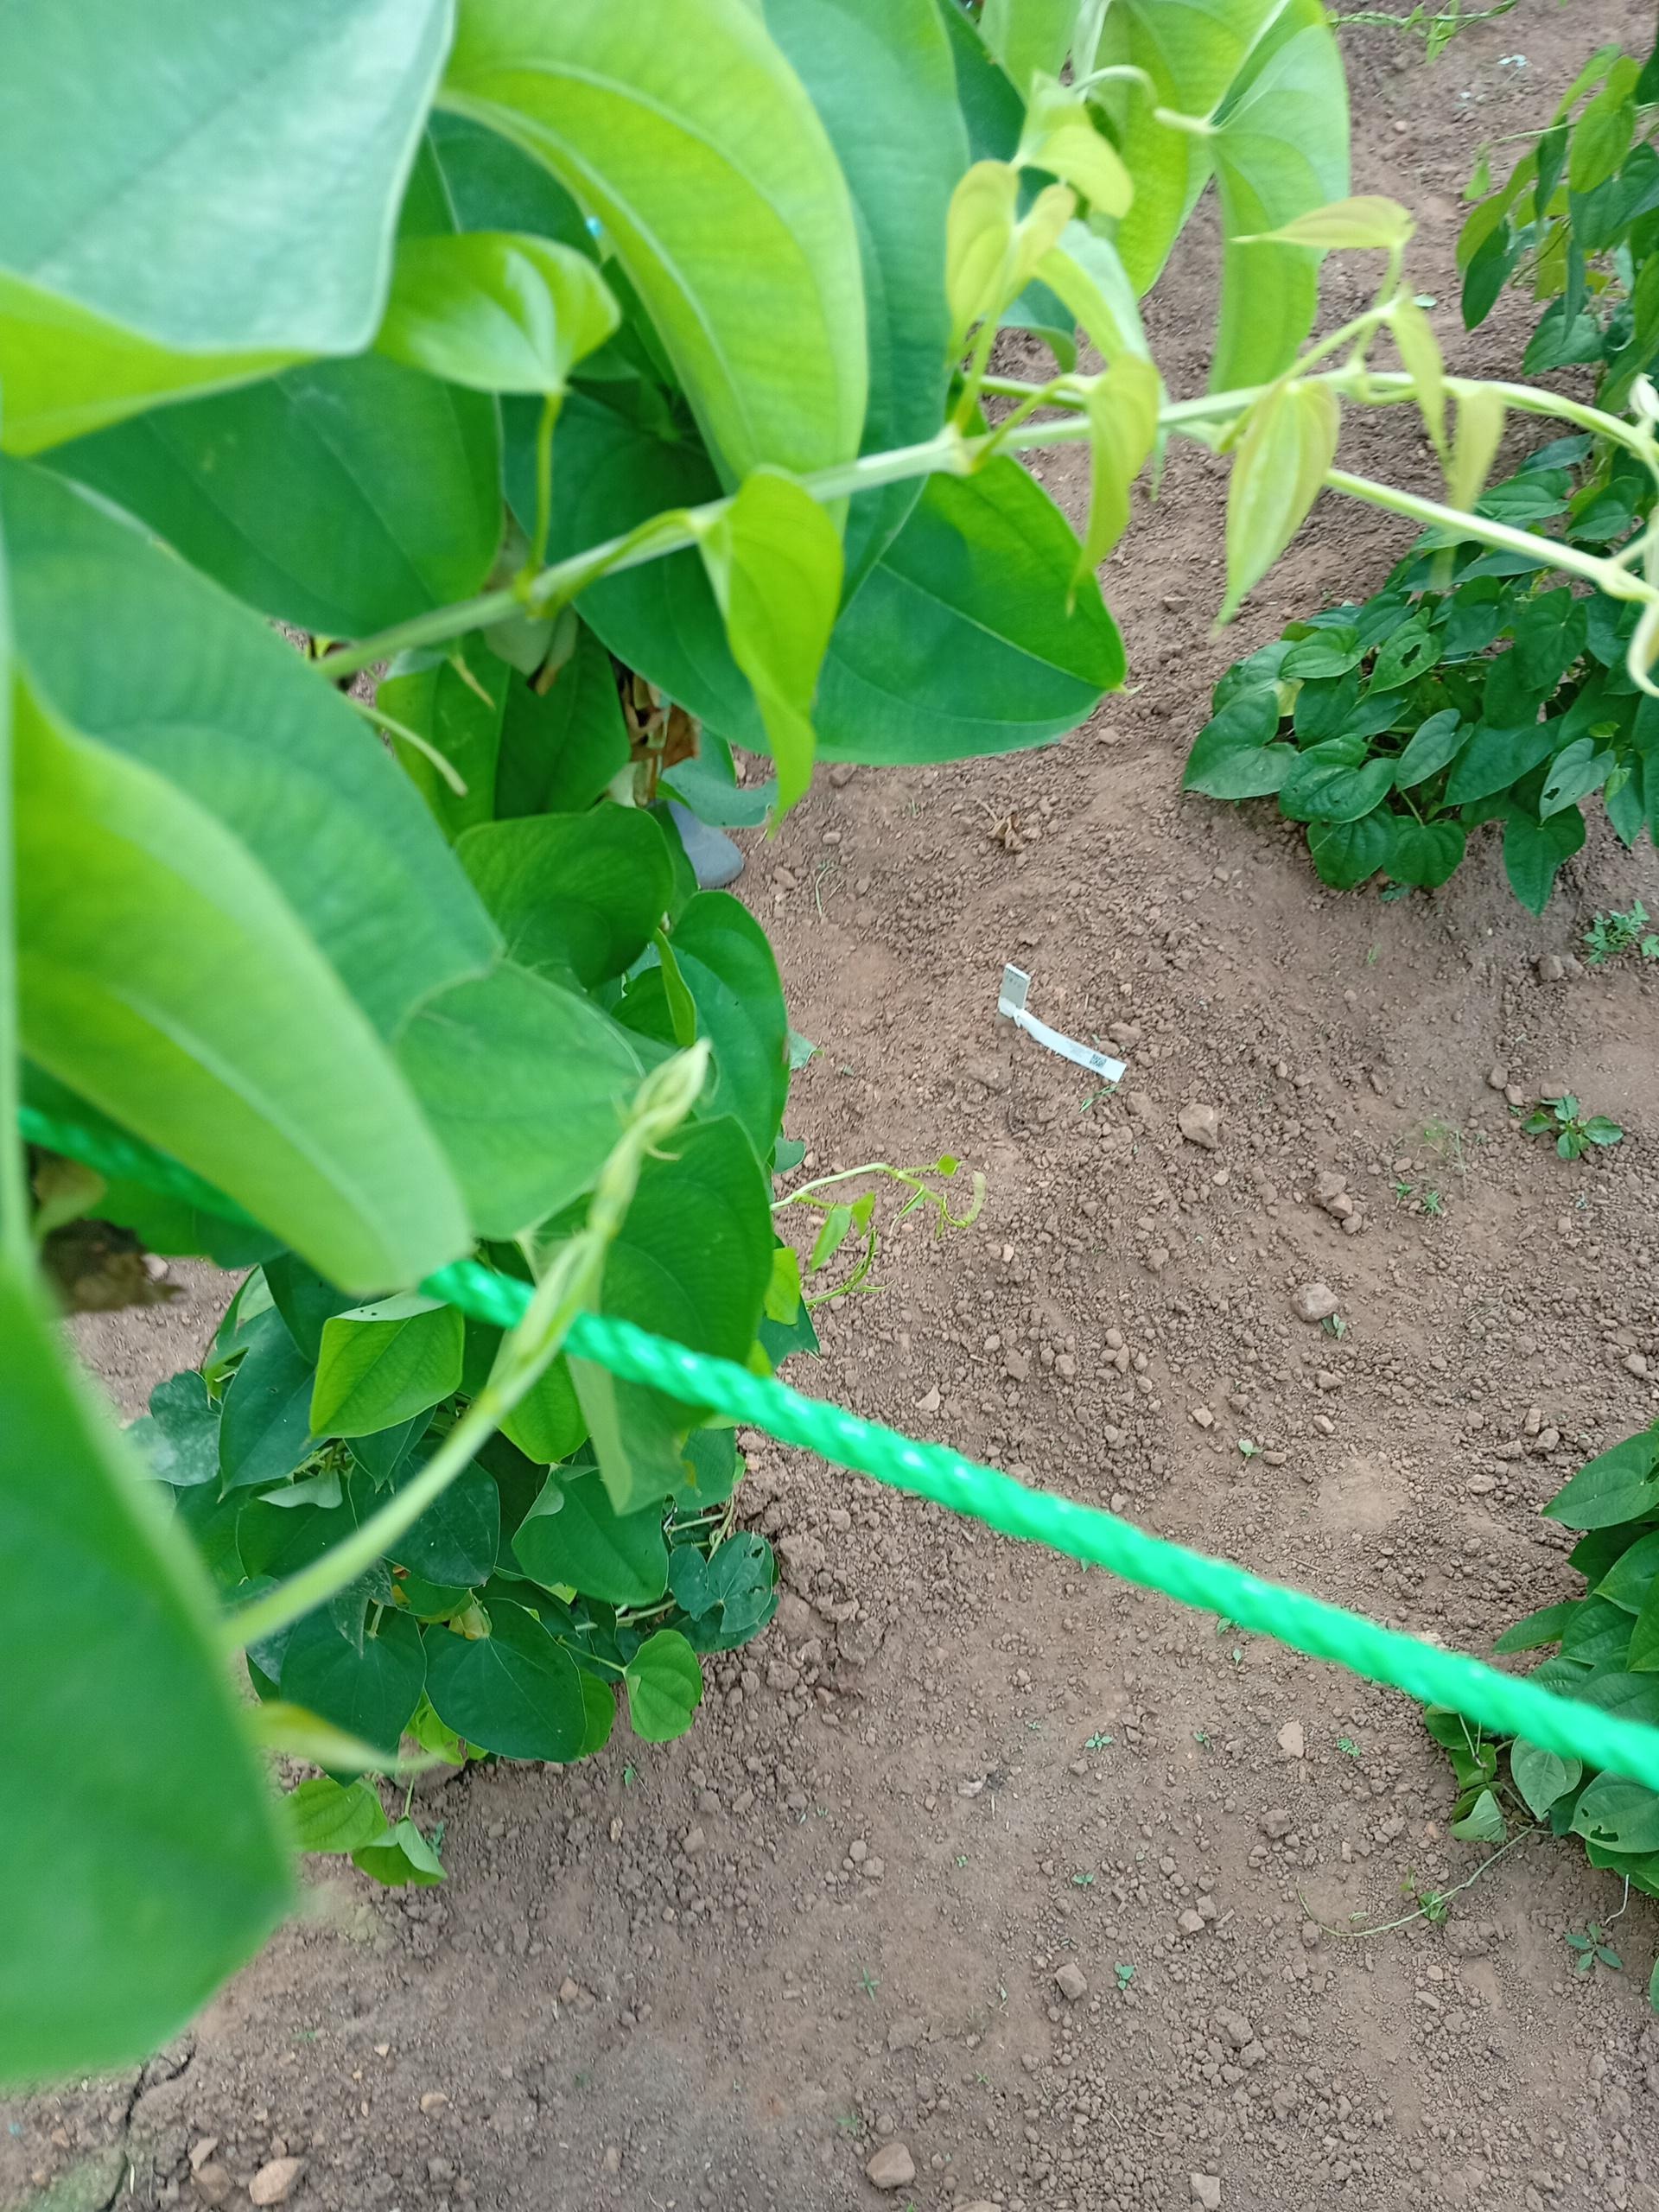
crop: yam
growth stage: vegetative
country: Nigeria
